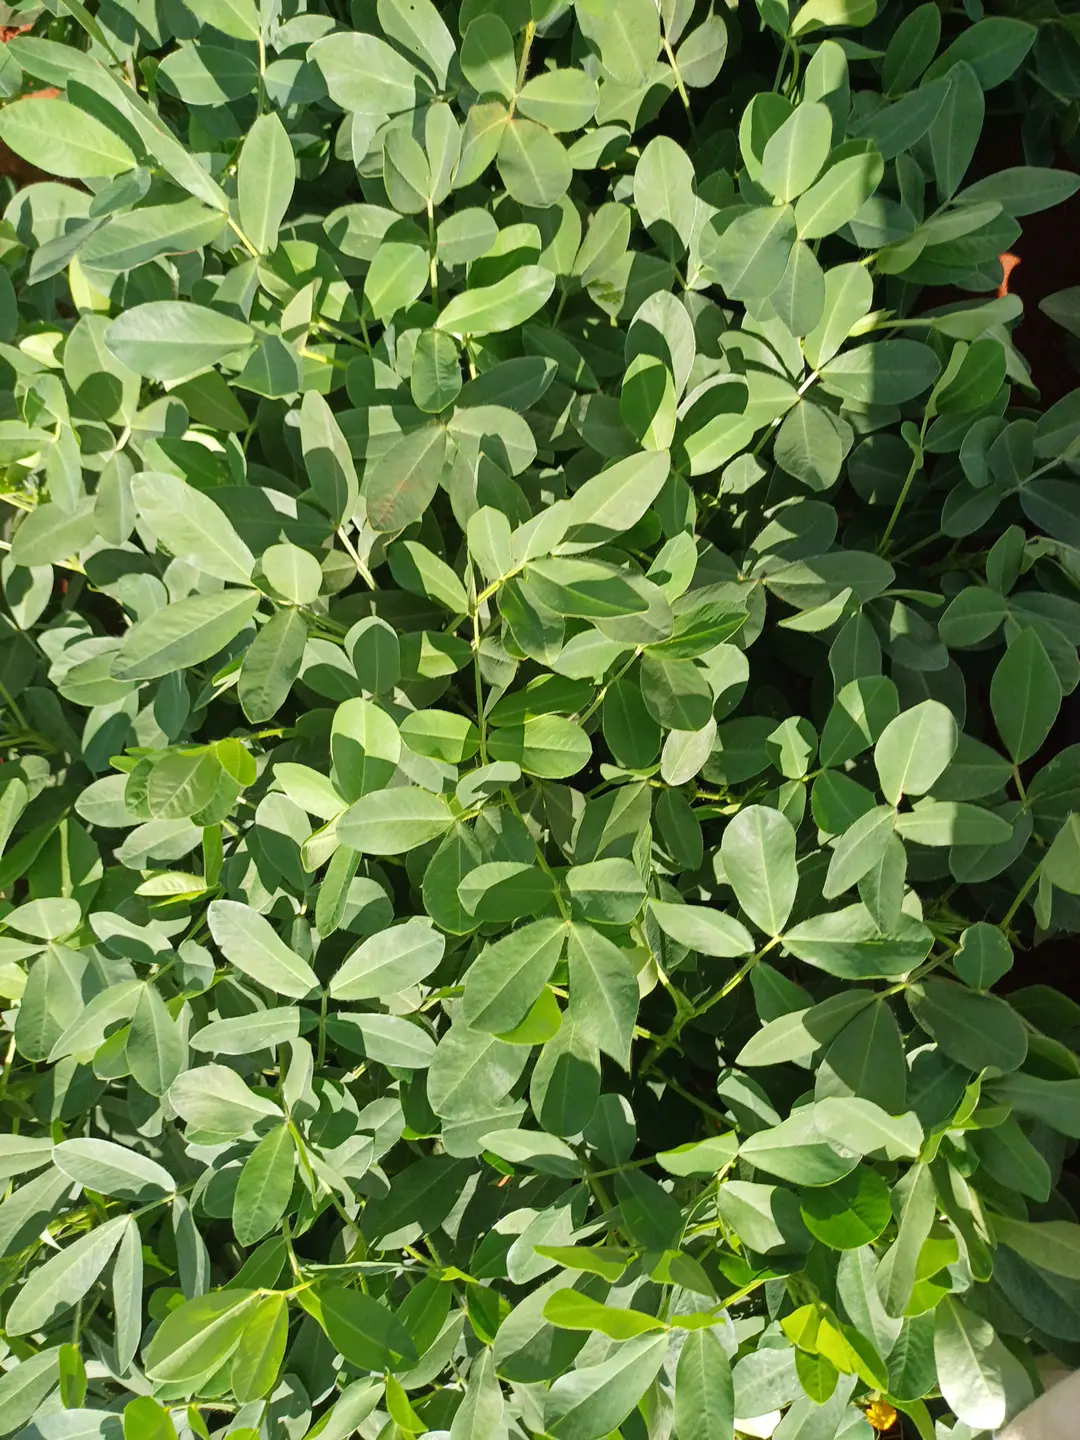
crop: groundnut
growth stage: pegging
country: Kenya
